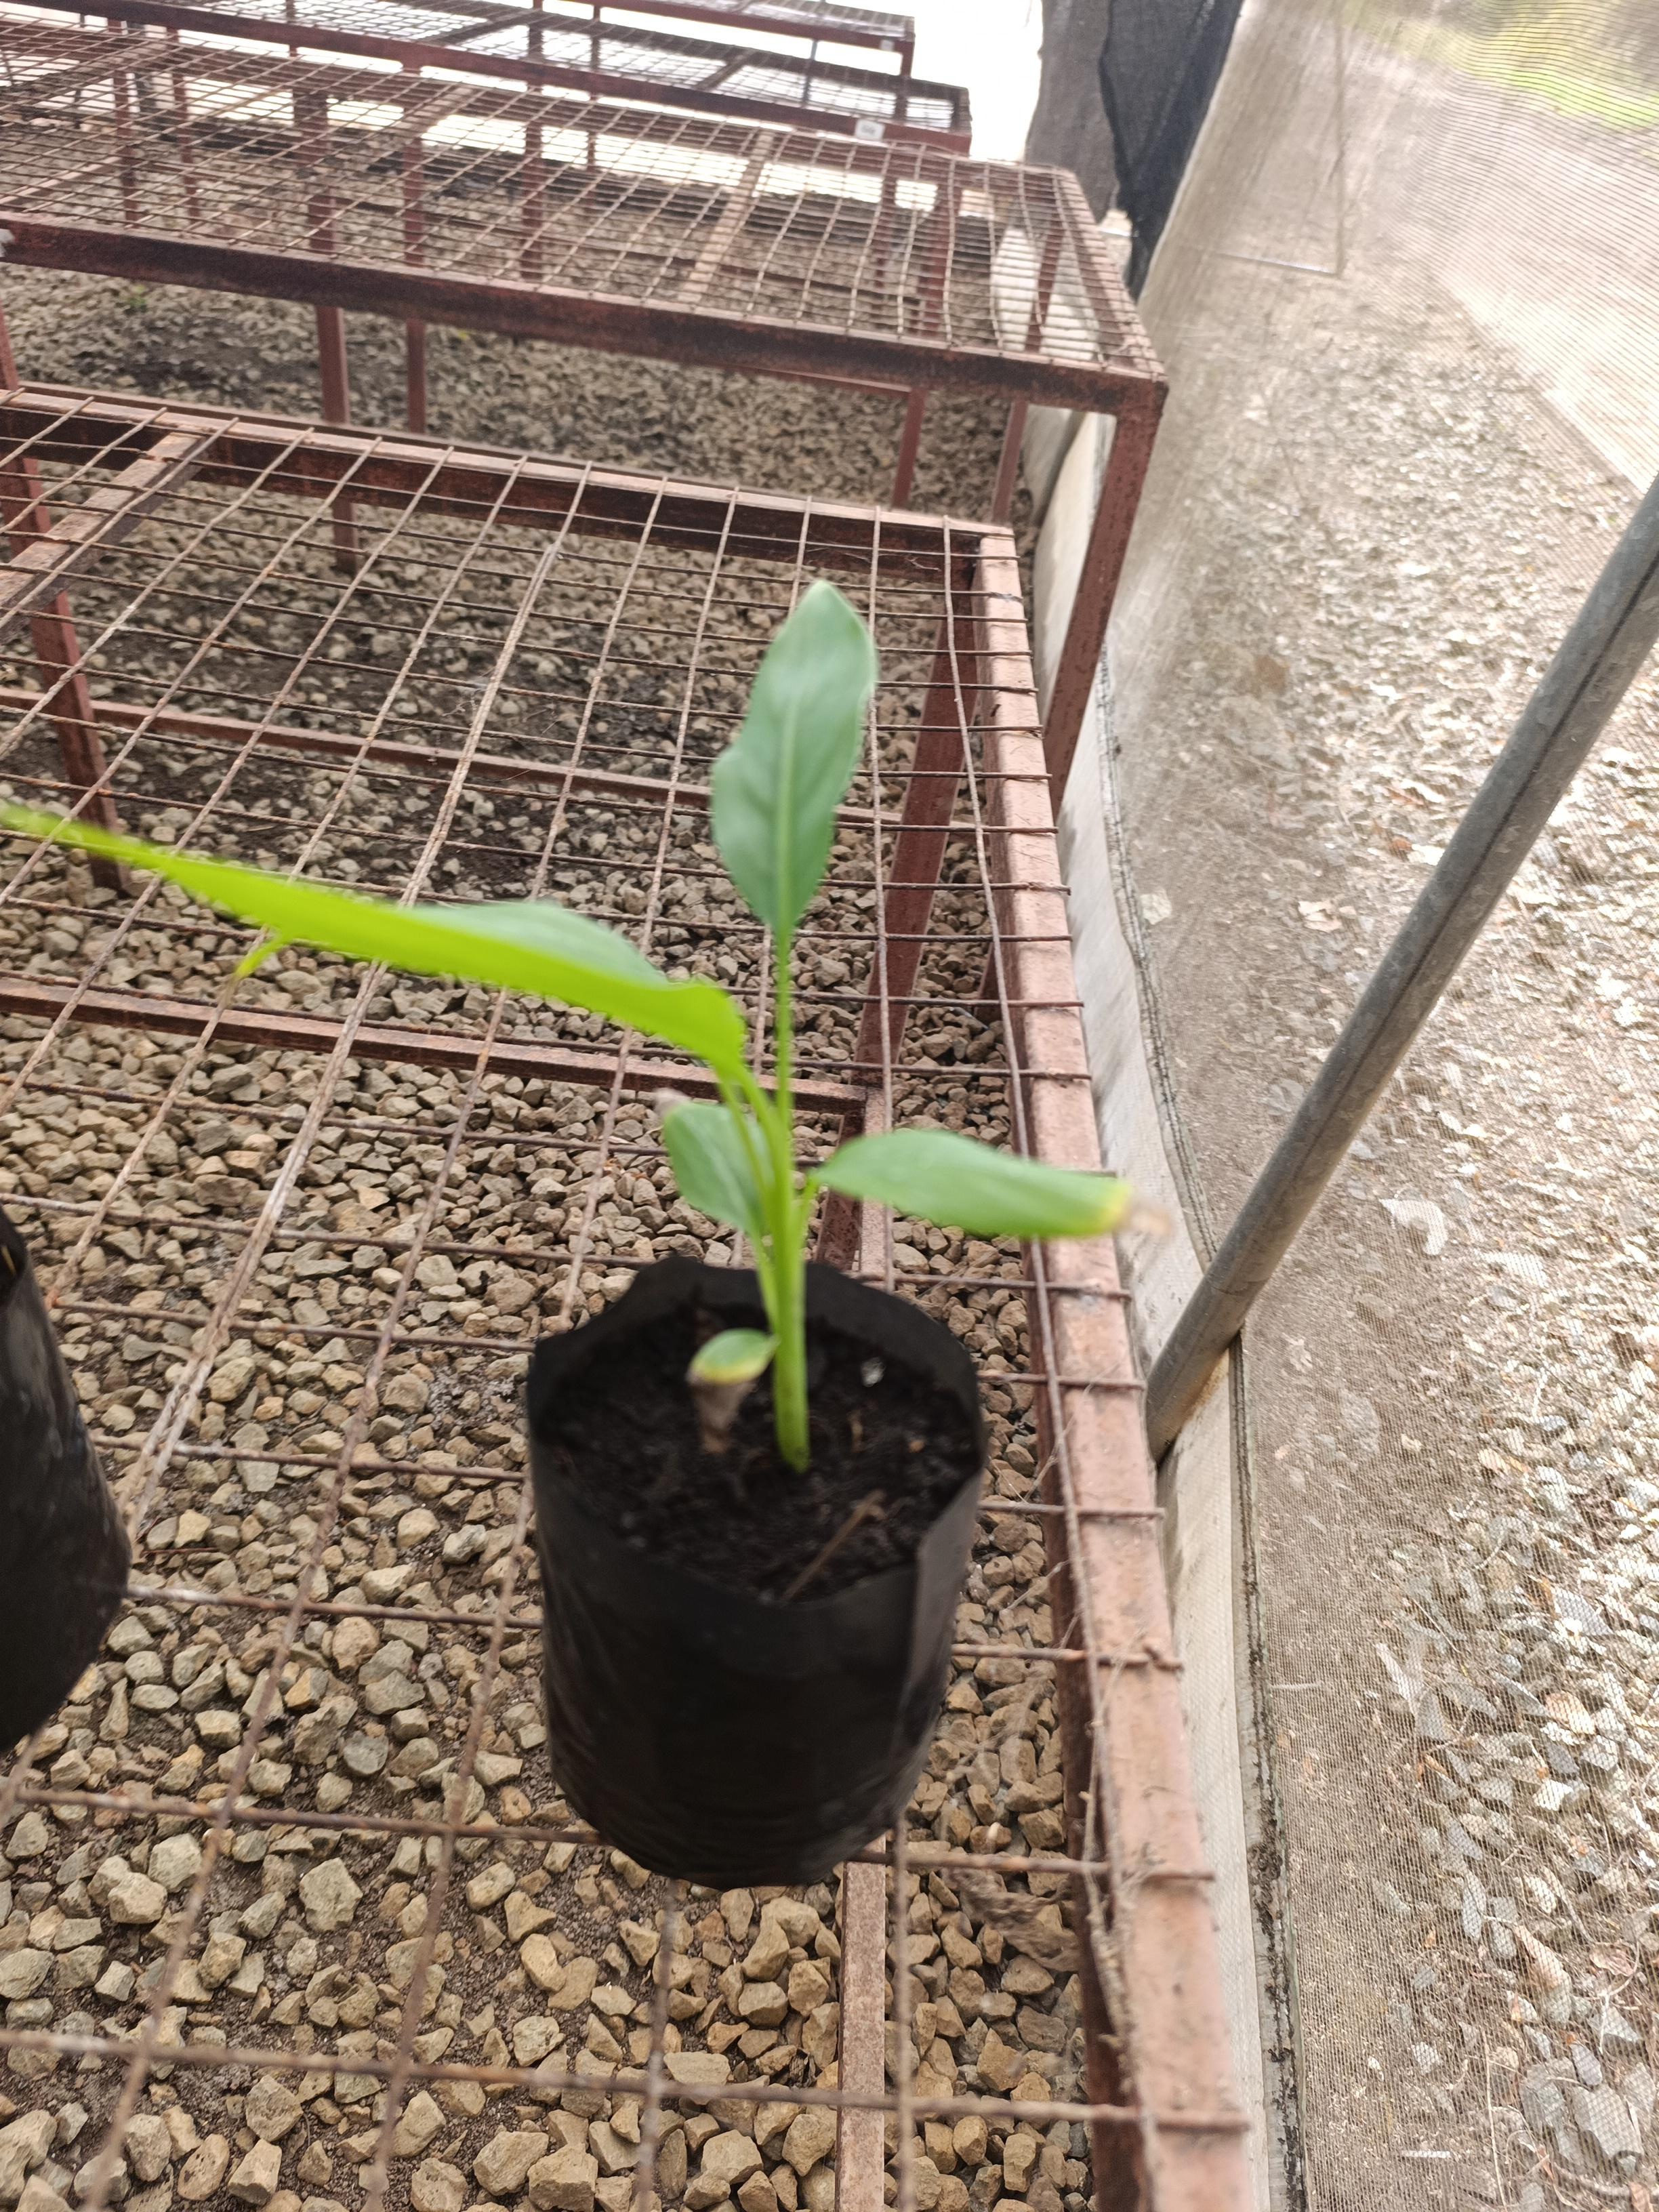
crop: banana
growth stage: vegetative
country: Tanzania
